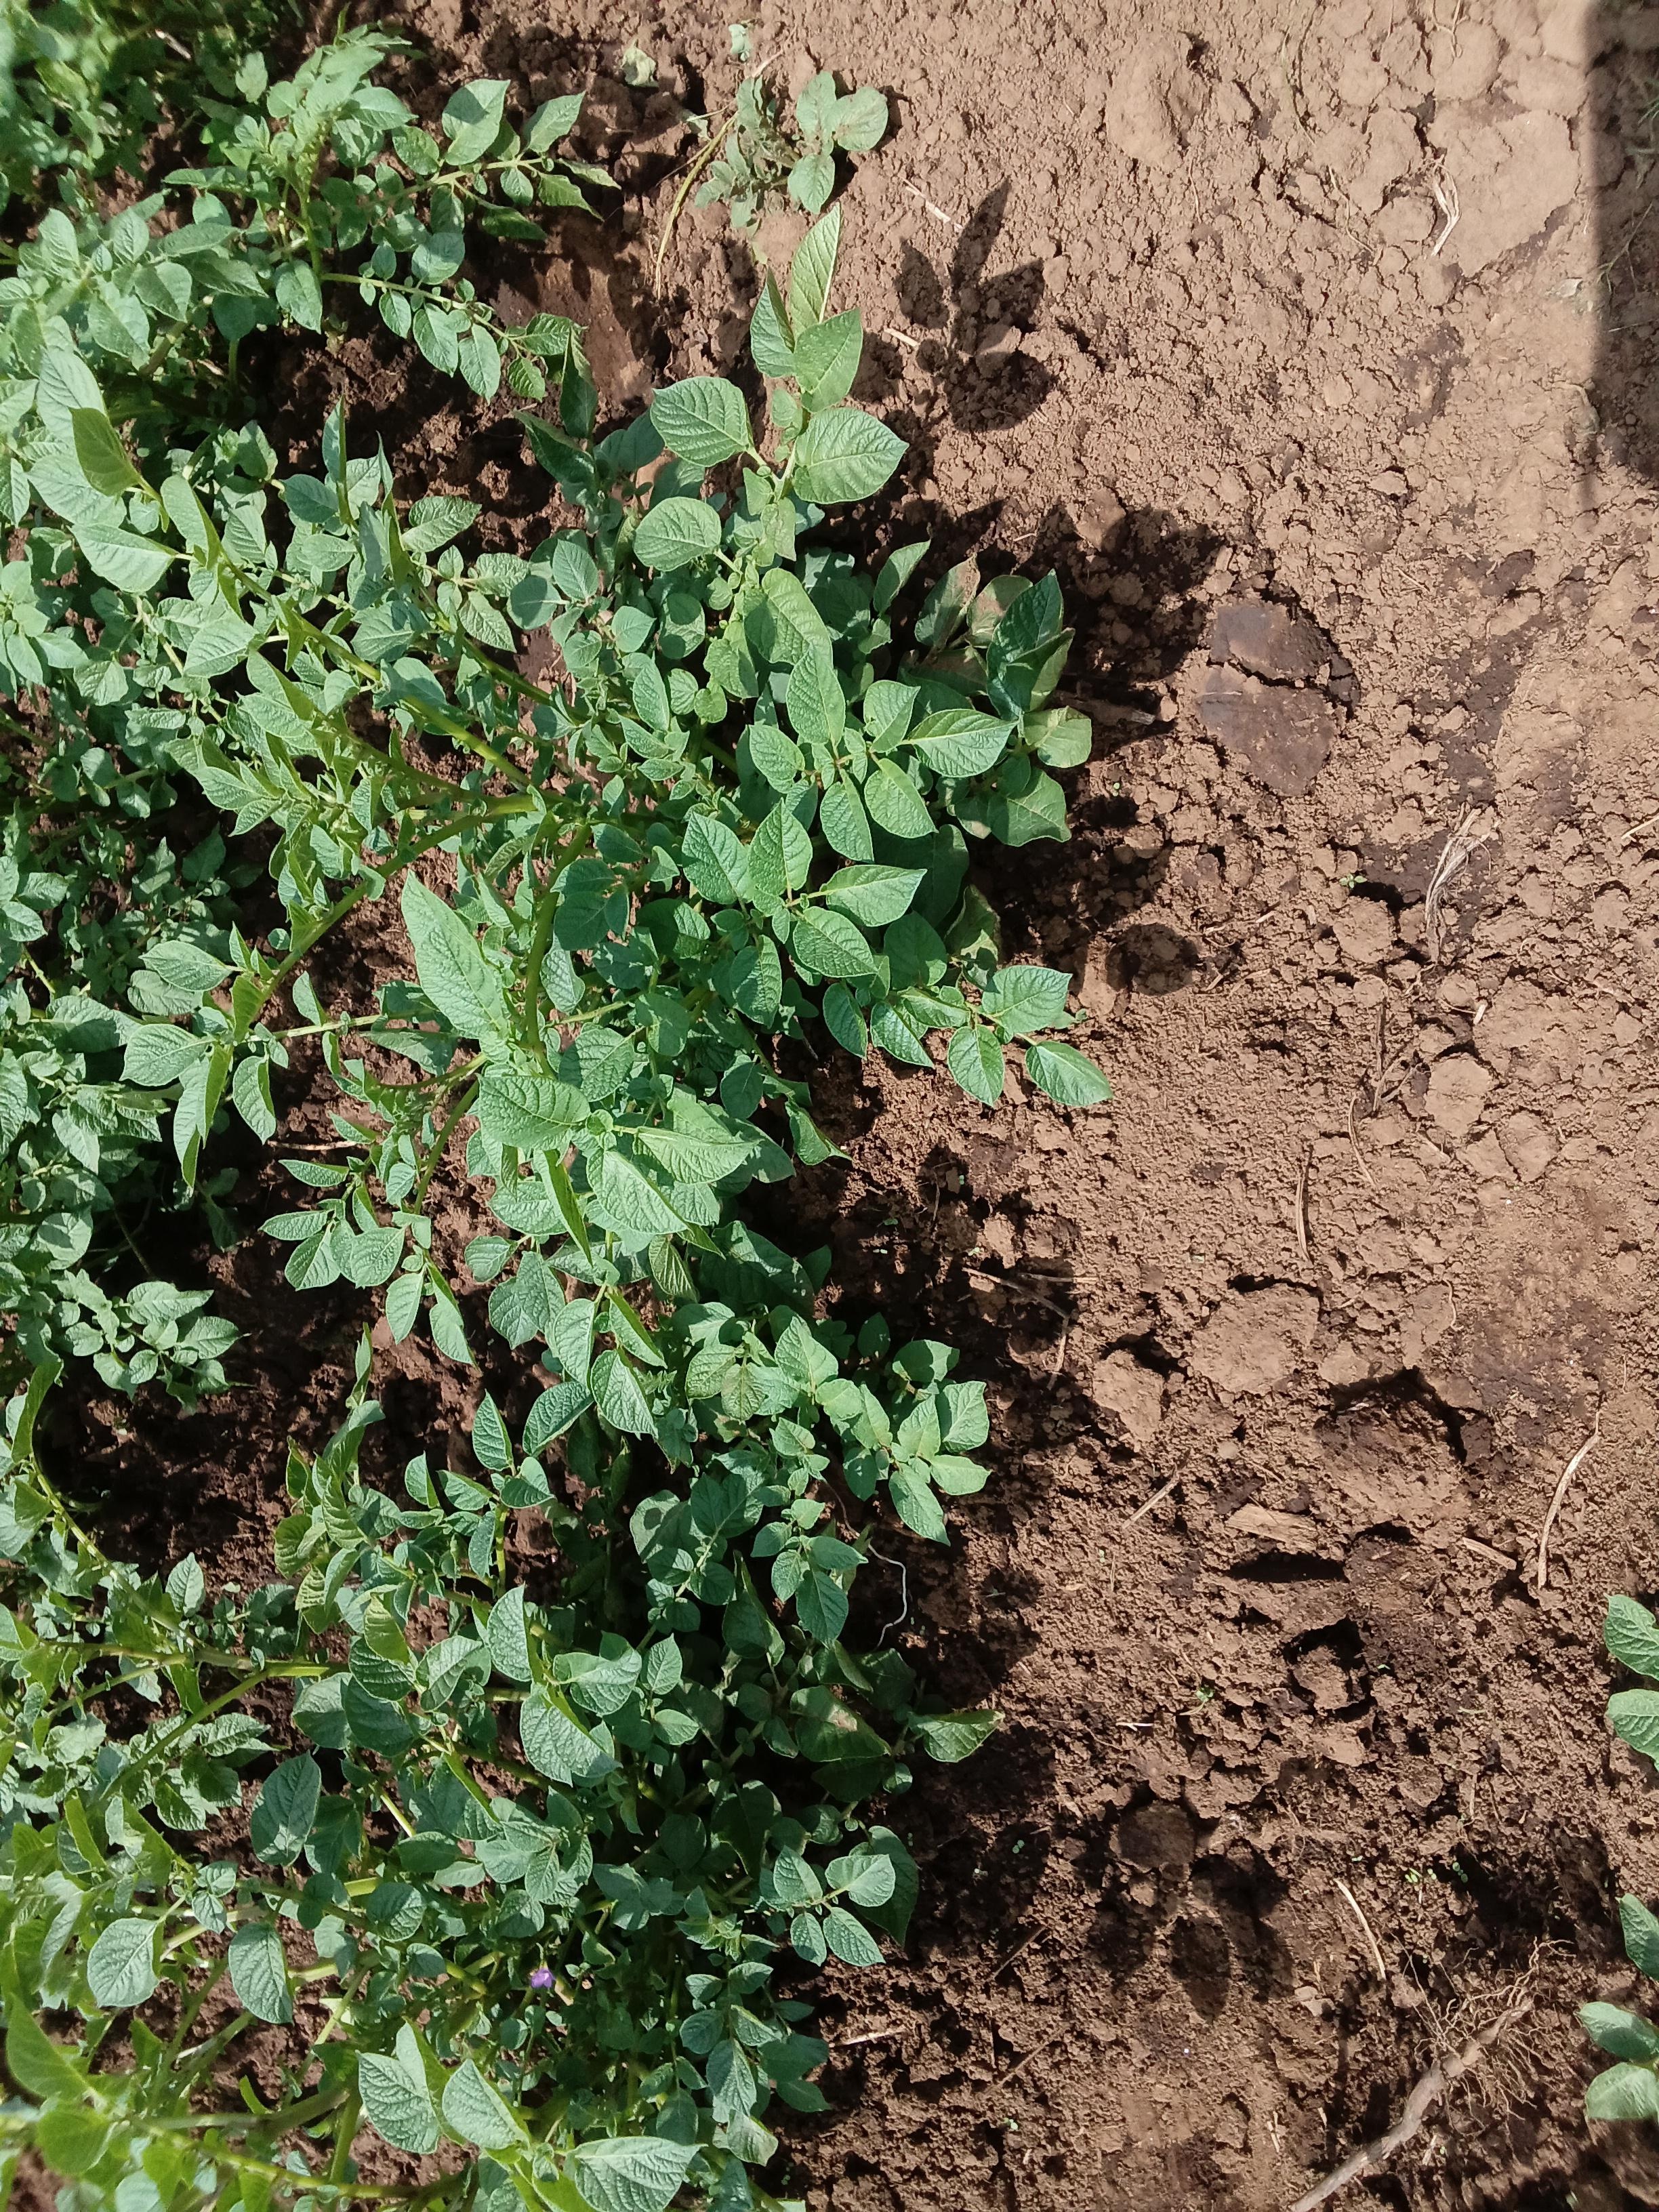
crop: potato
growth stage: vegetative
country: Kenya
